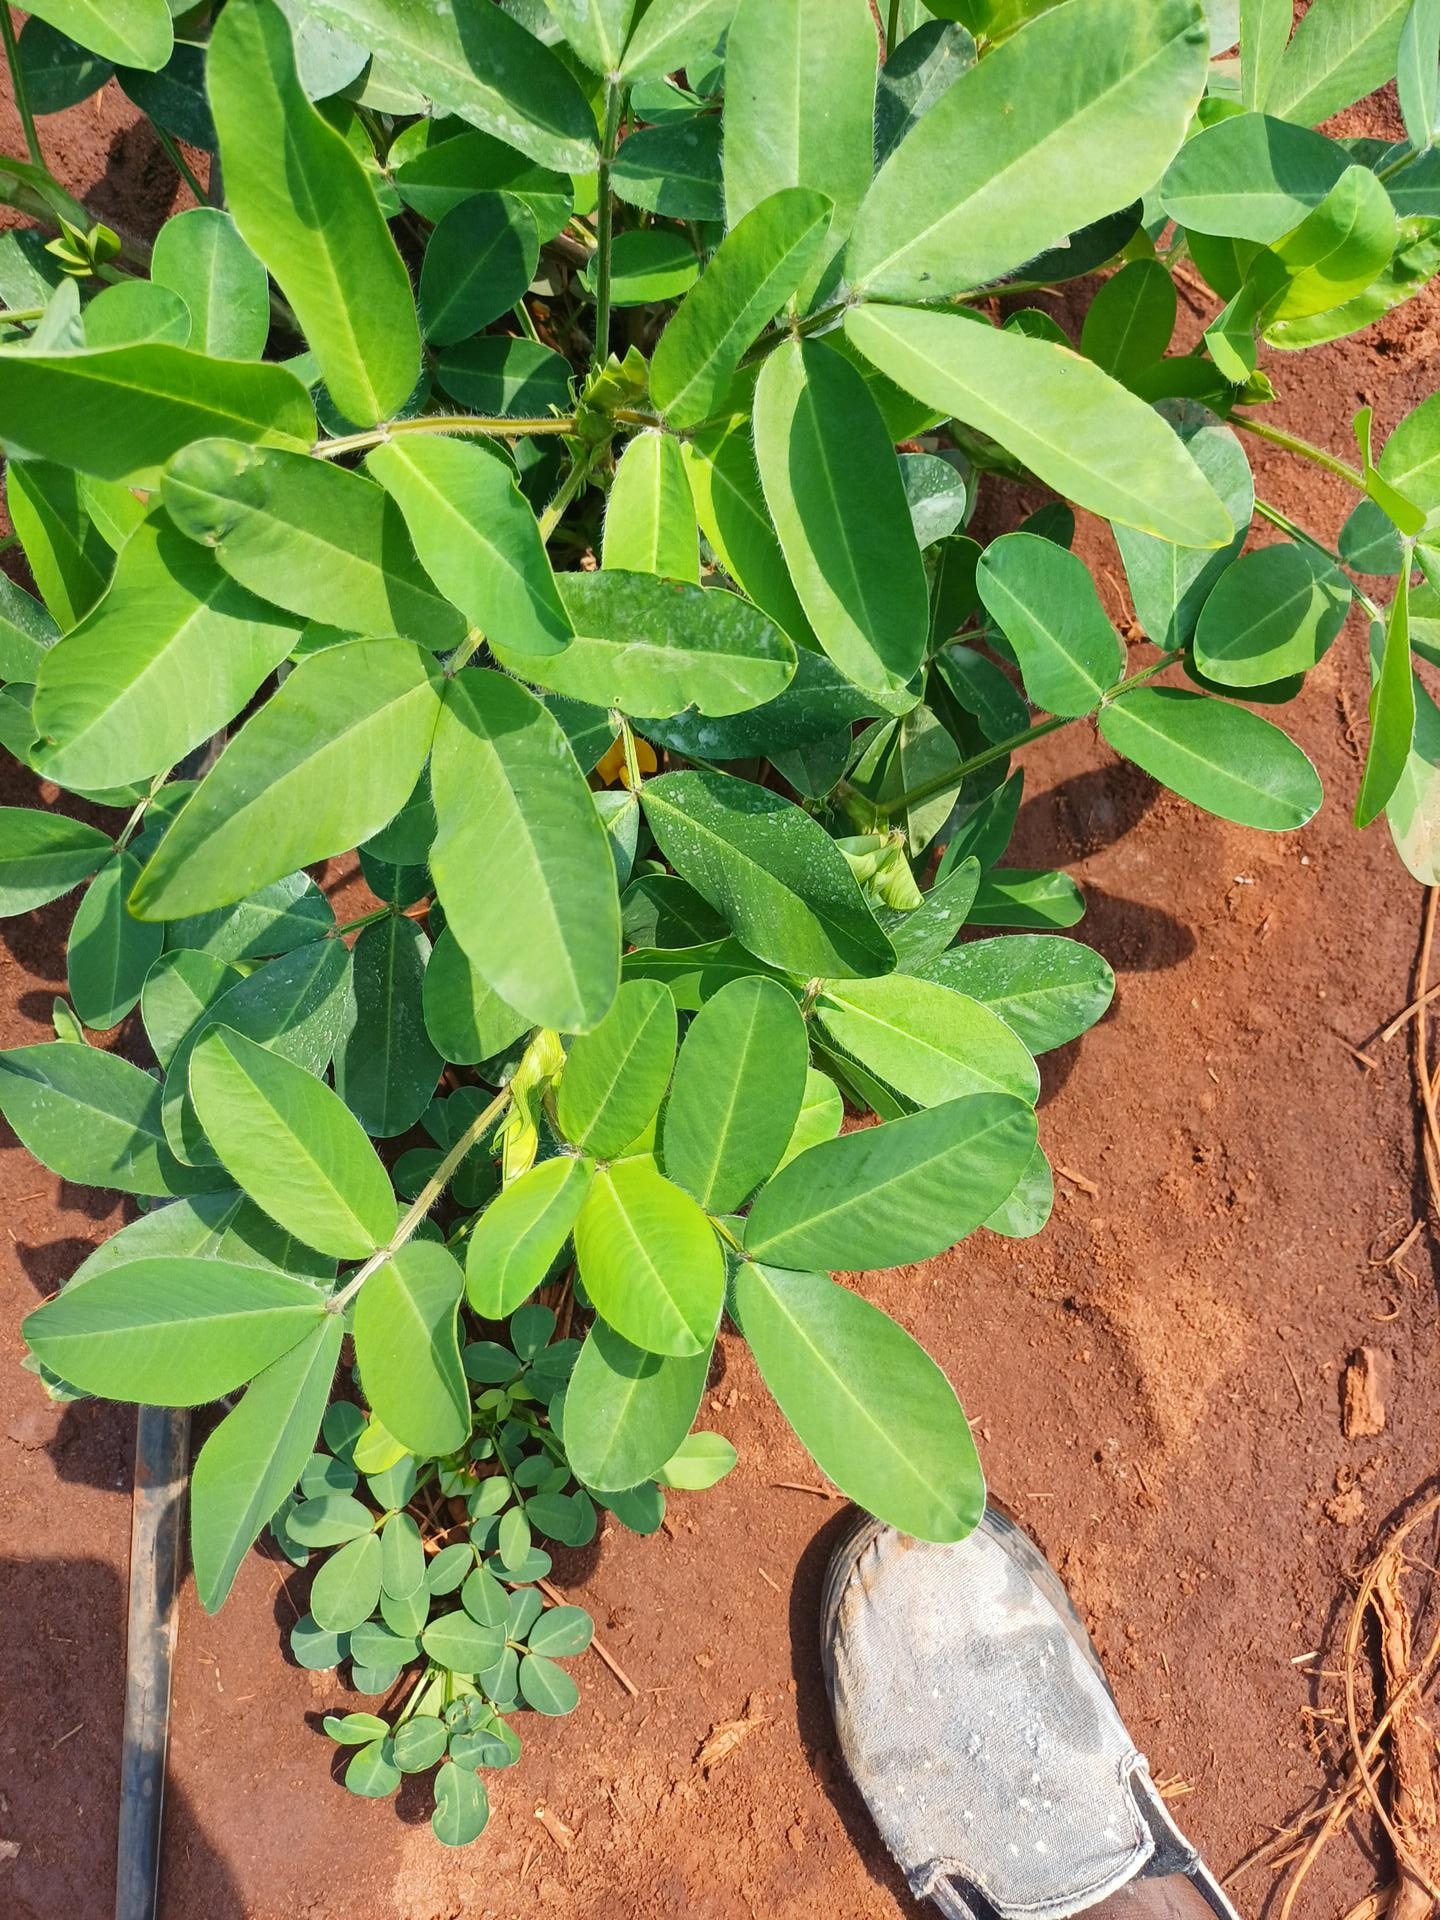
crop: groundnut
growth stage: vegetative
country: Kenya
